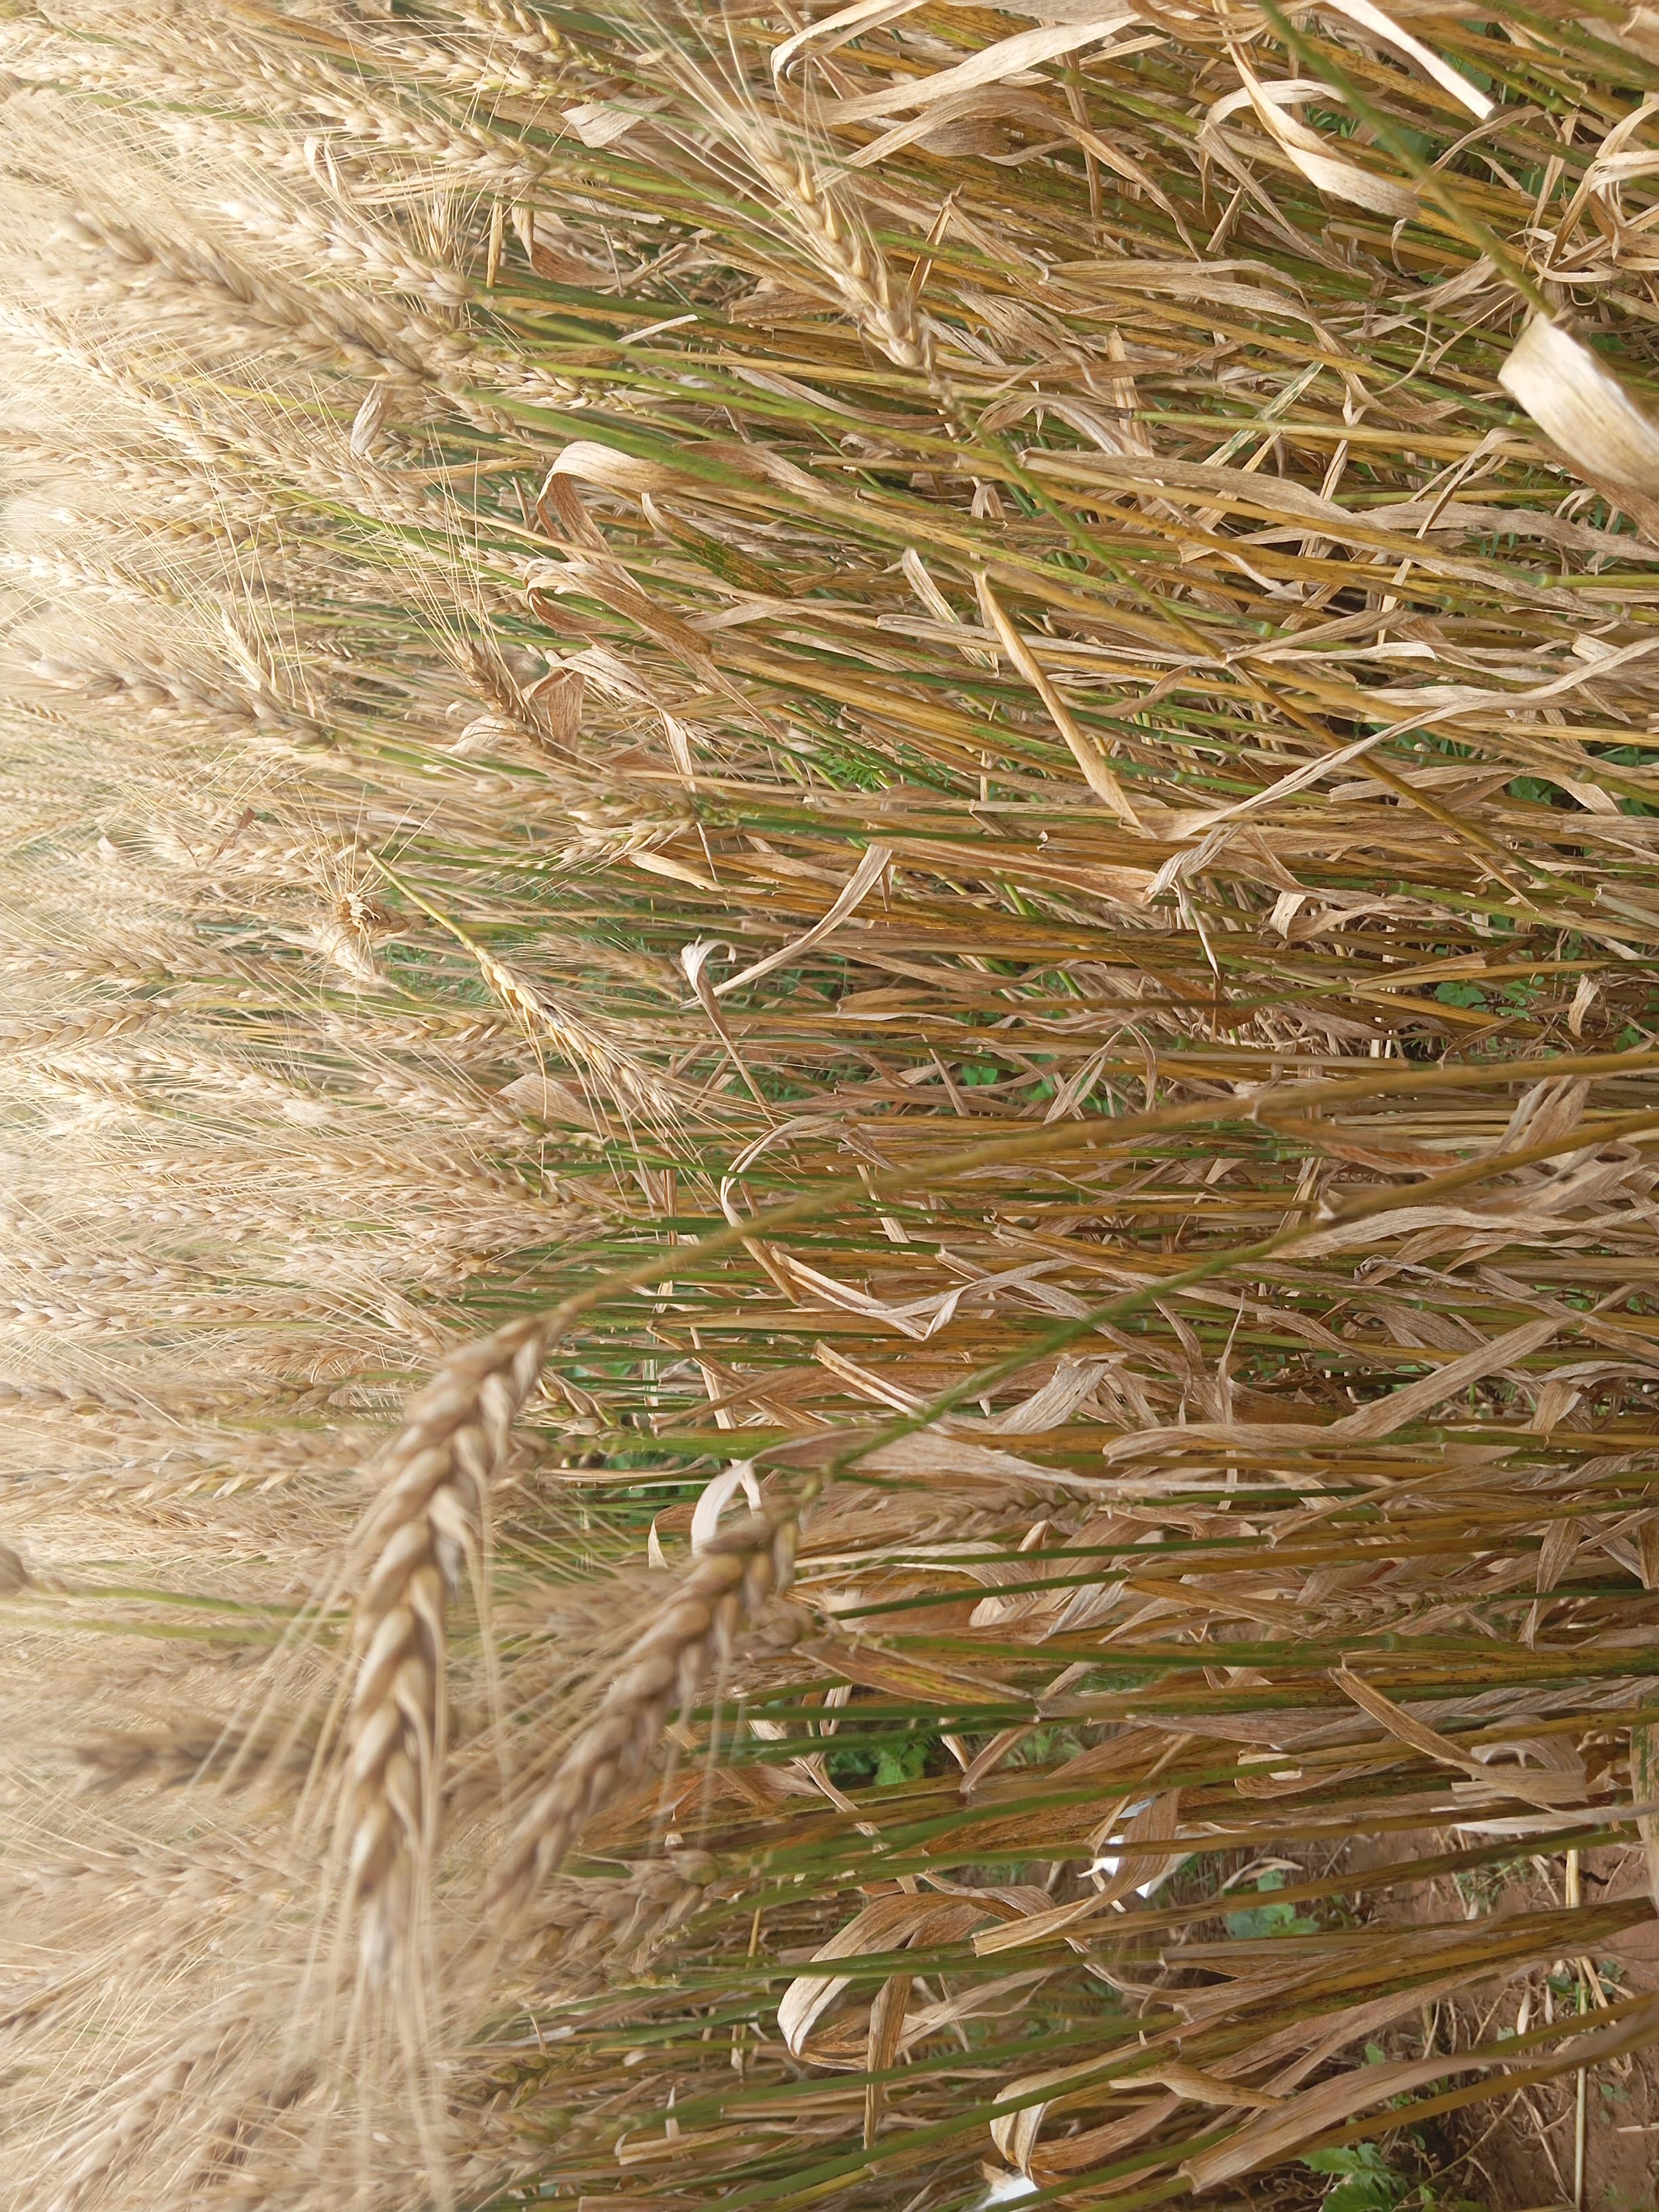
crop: wheat
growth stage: maturity
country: Kenya
